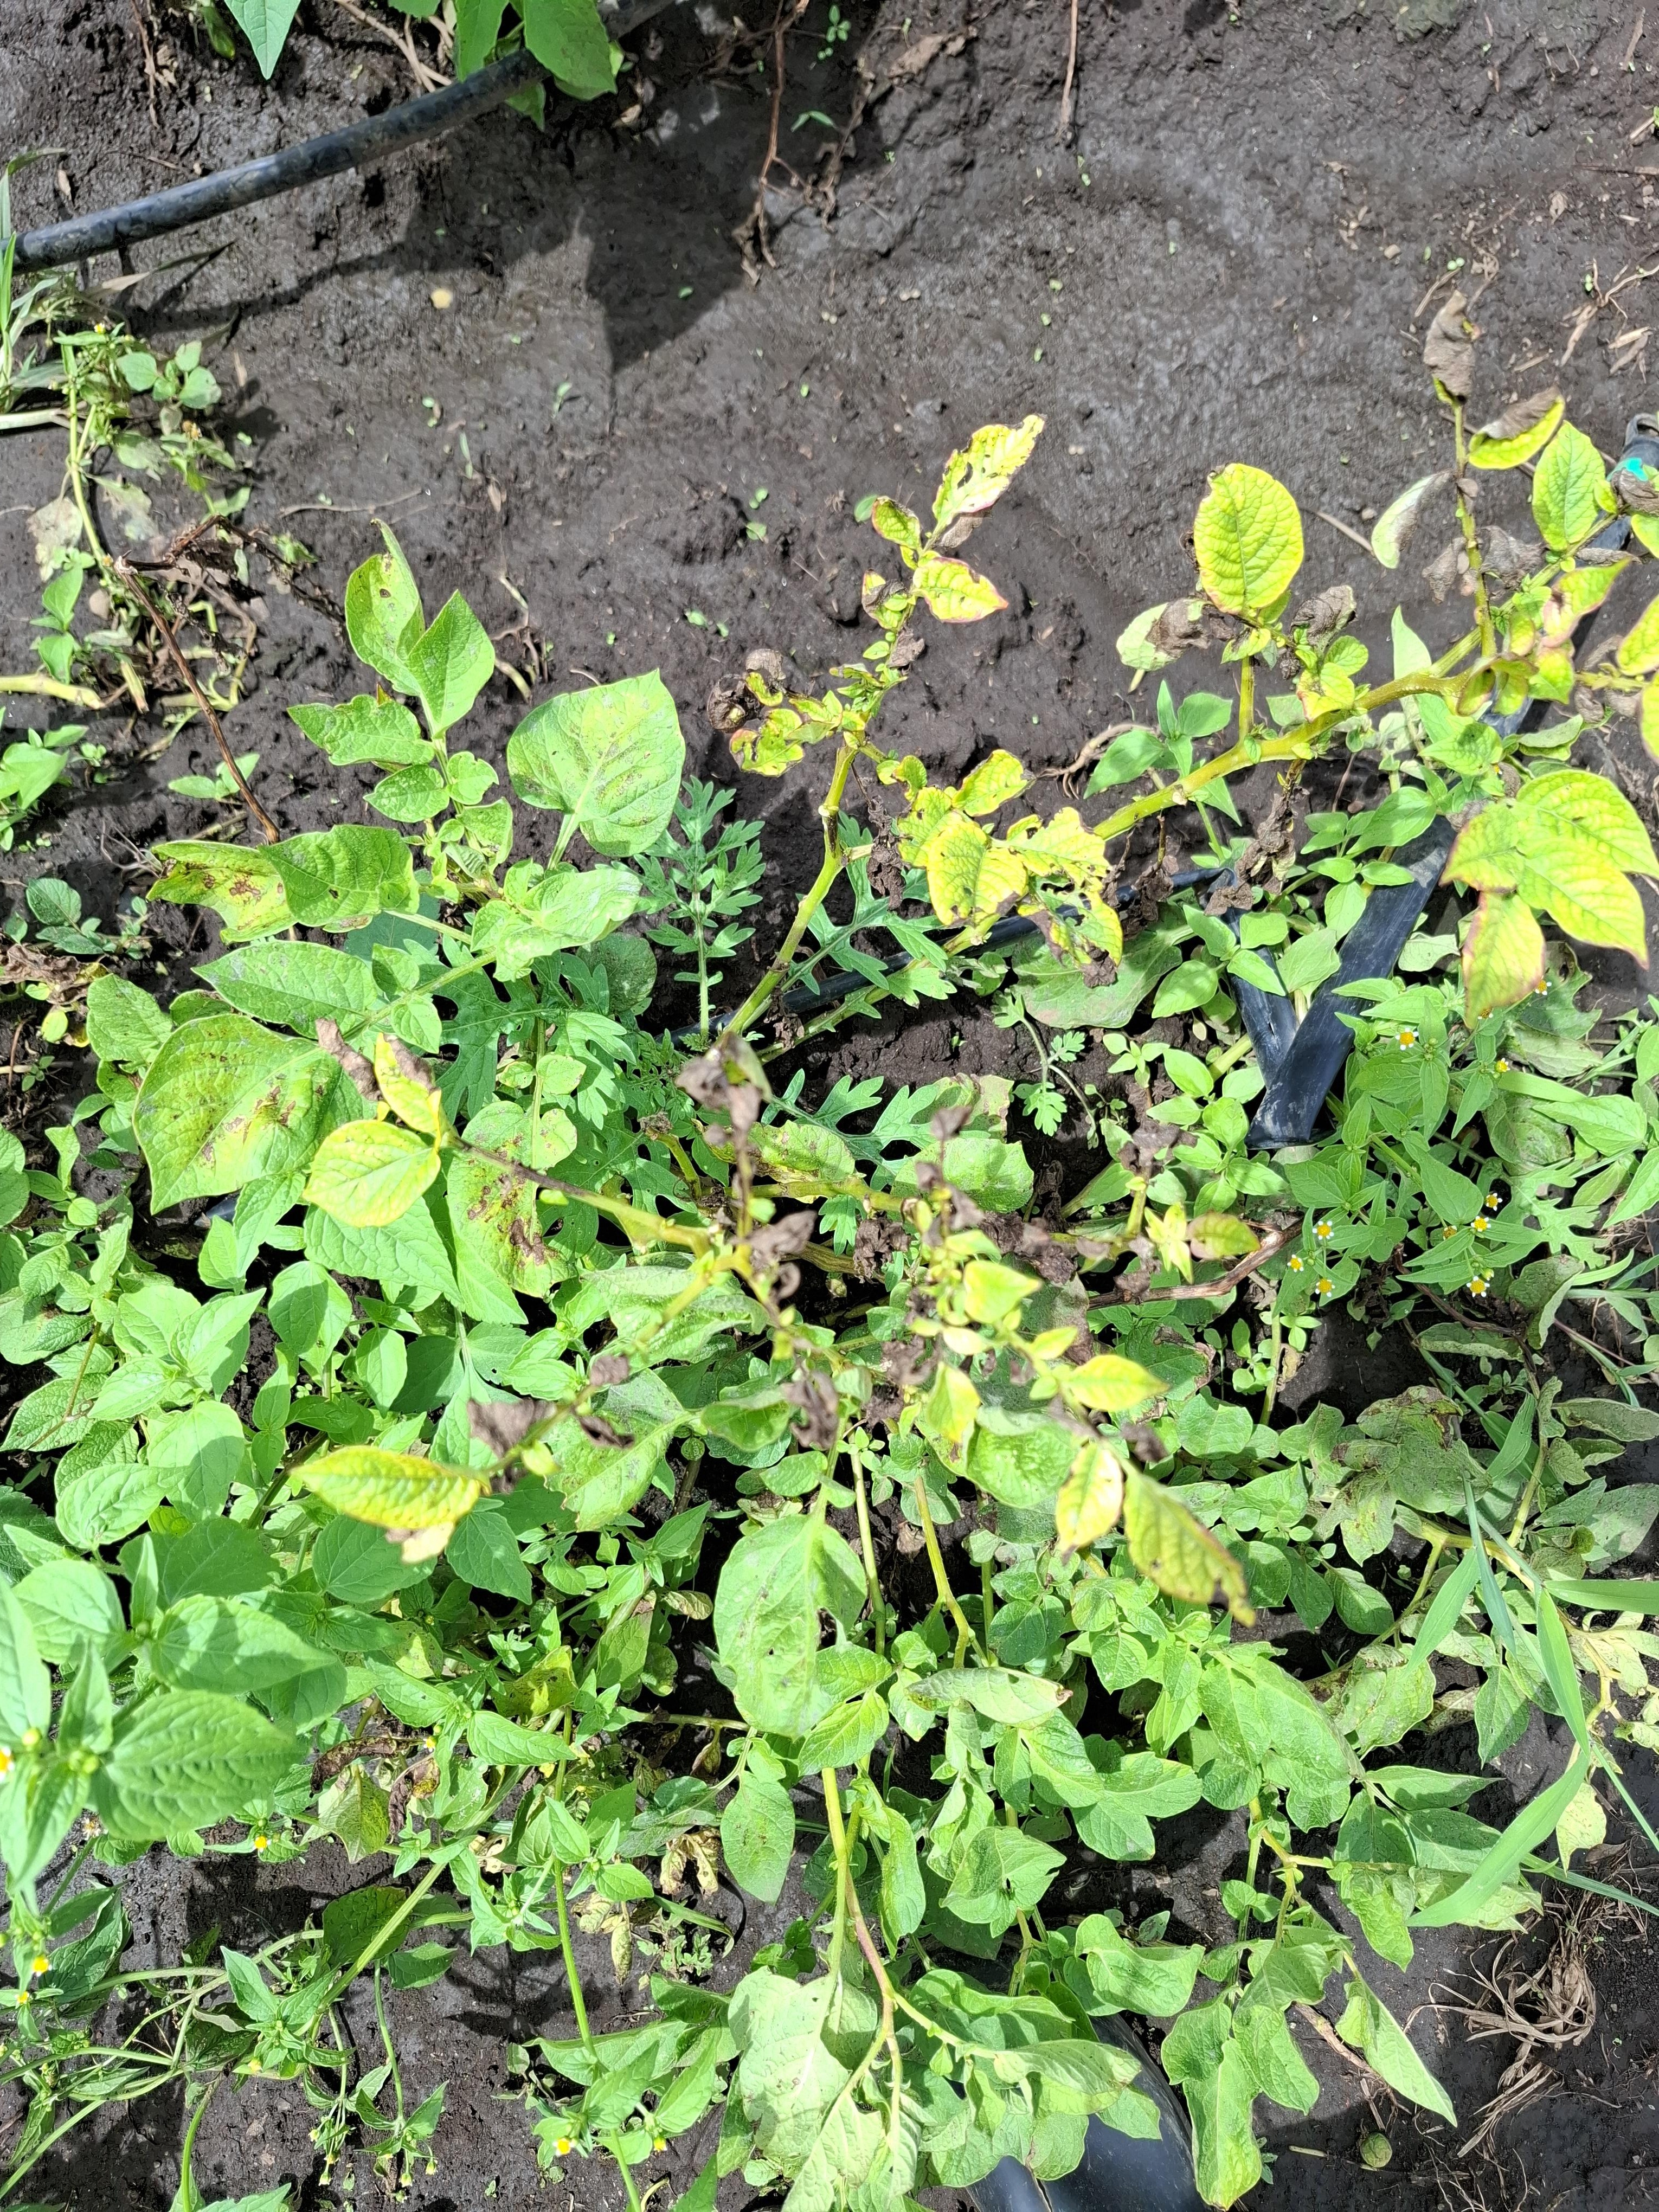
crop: potato
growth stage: flowering
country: Tanzania
